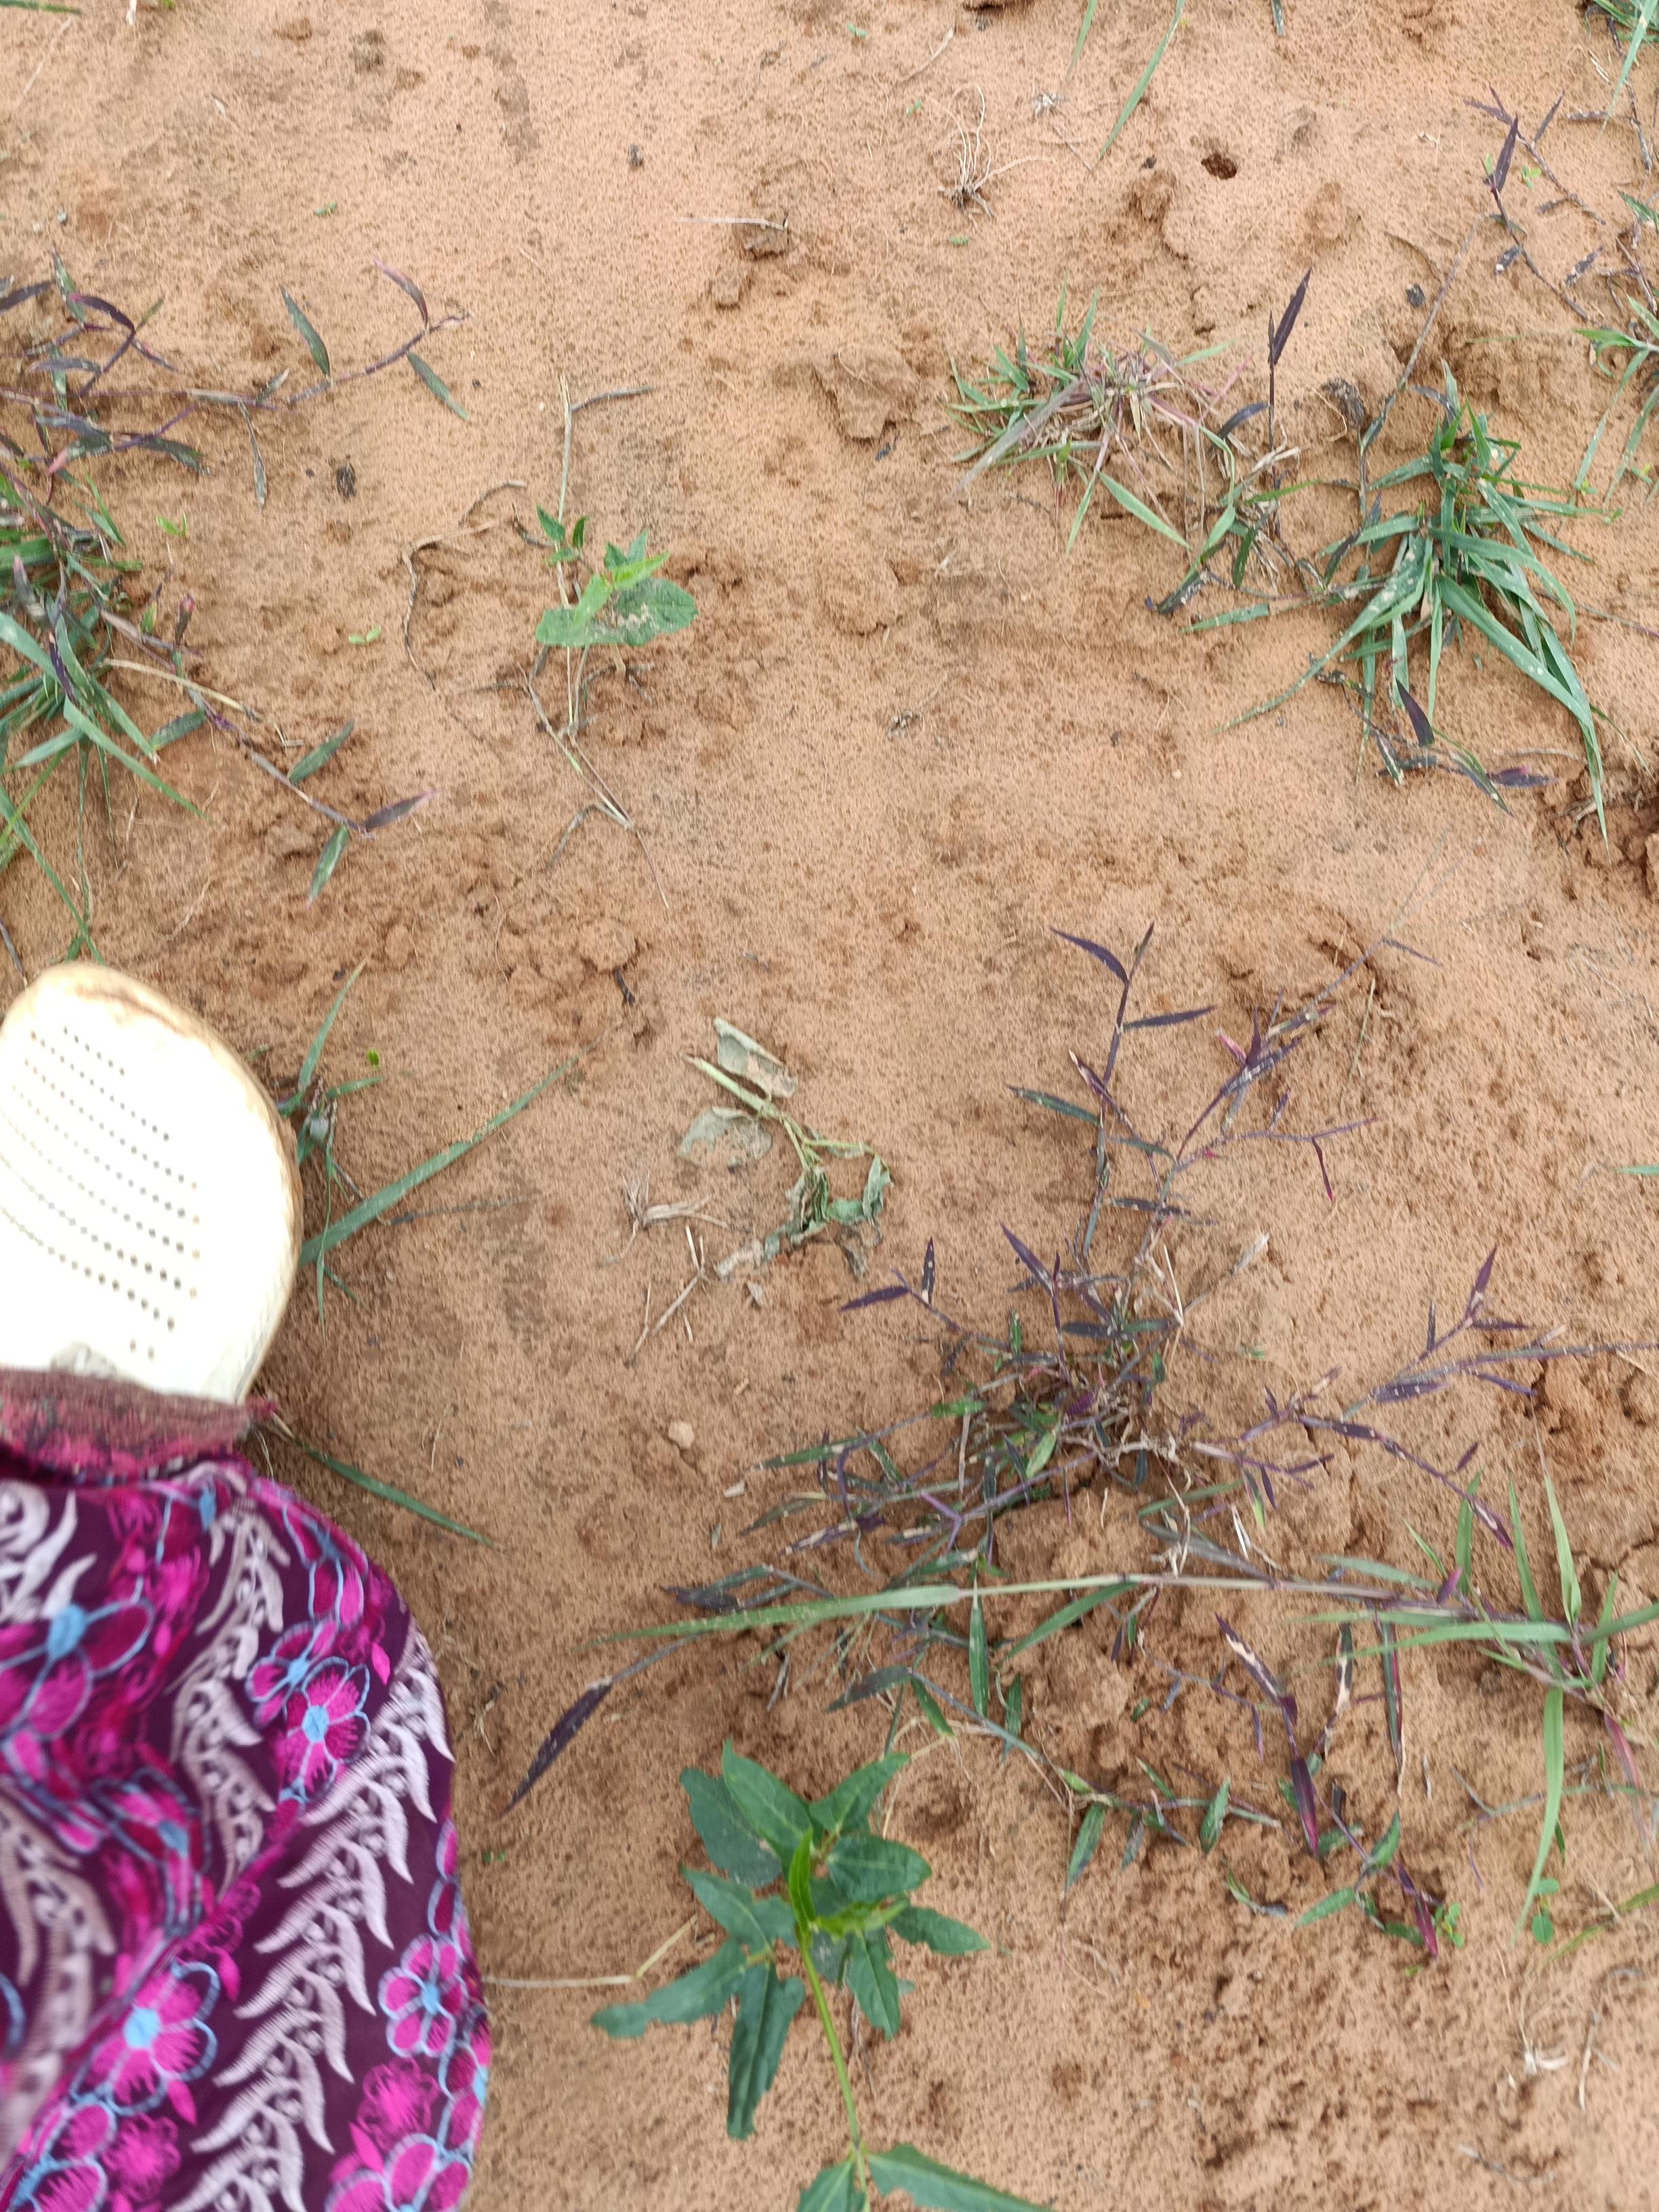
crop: cowpea
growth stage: emergence
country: Nigeria
